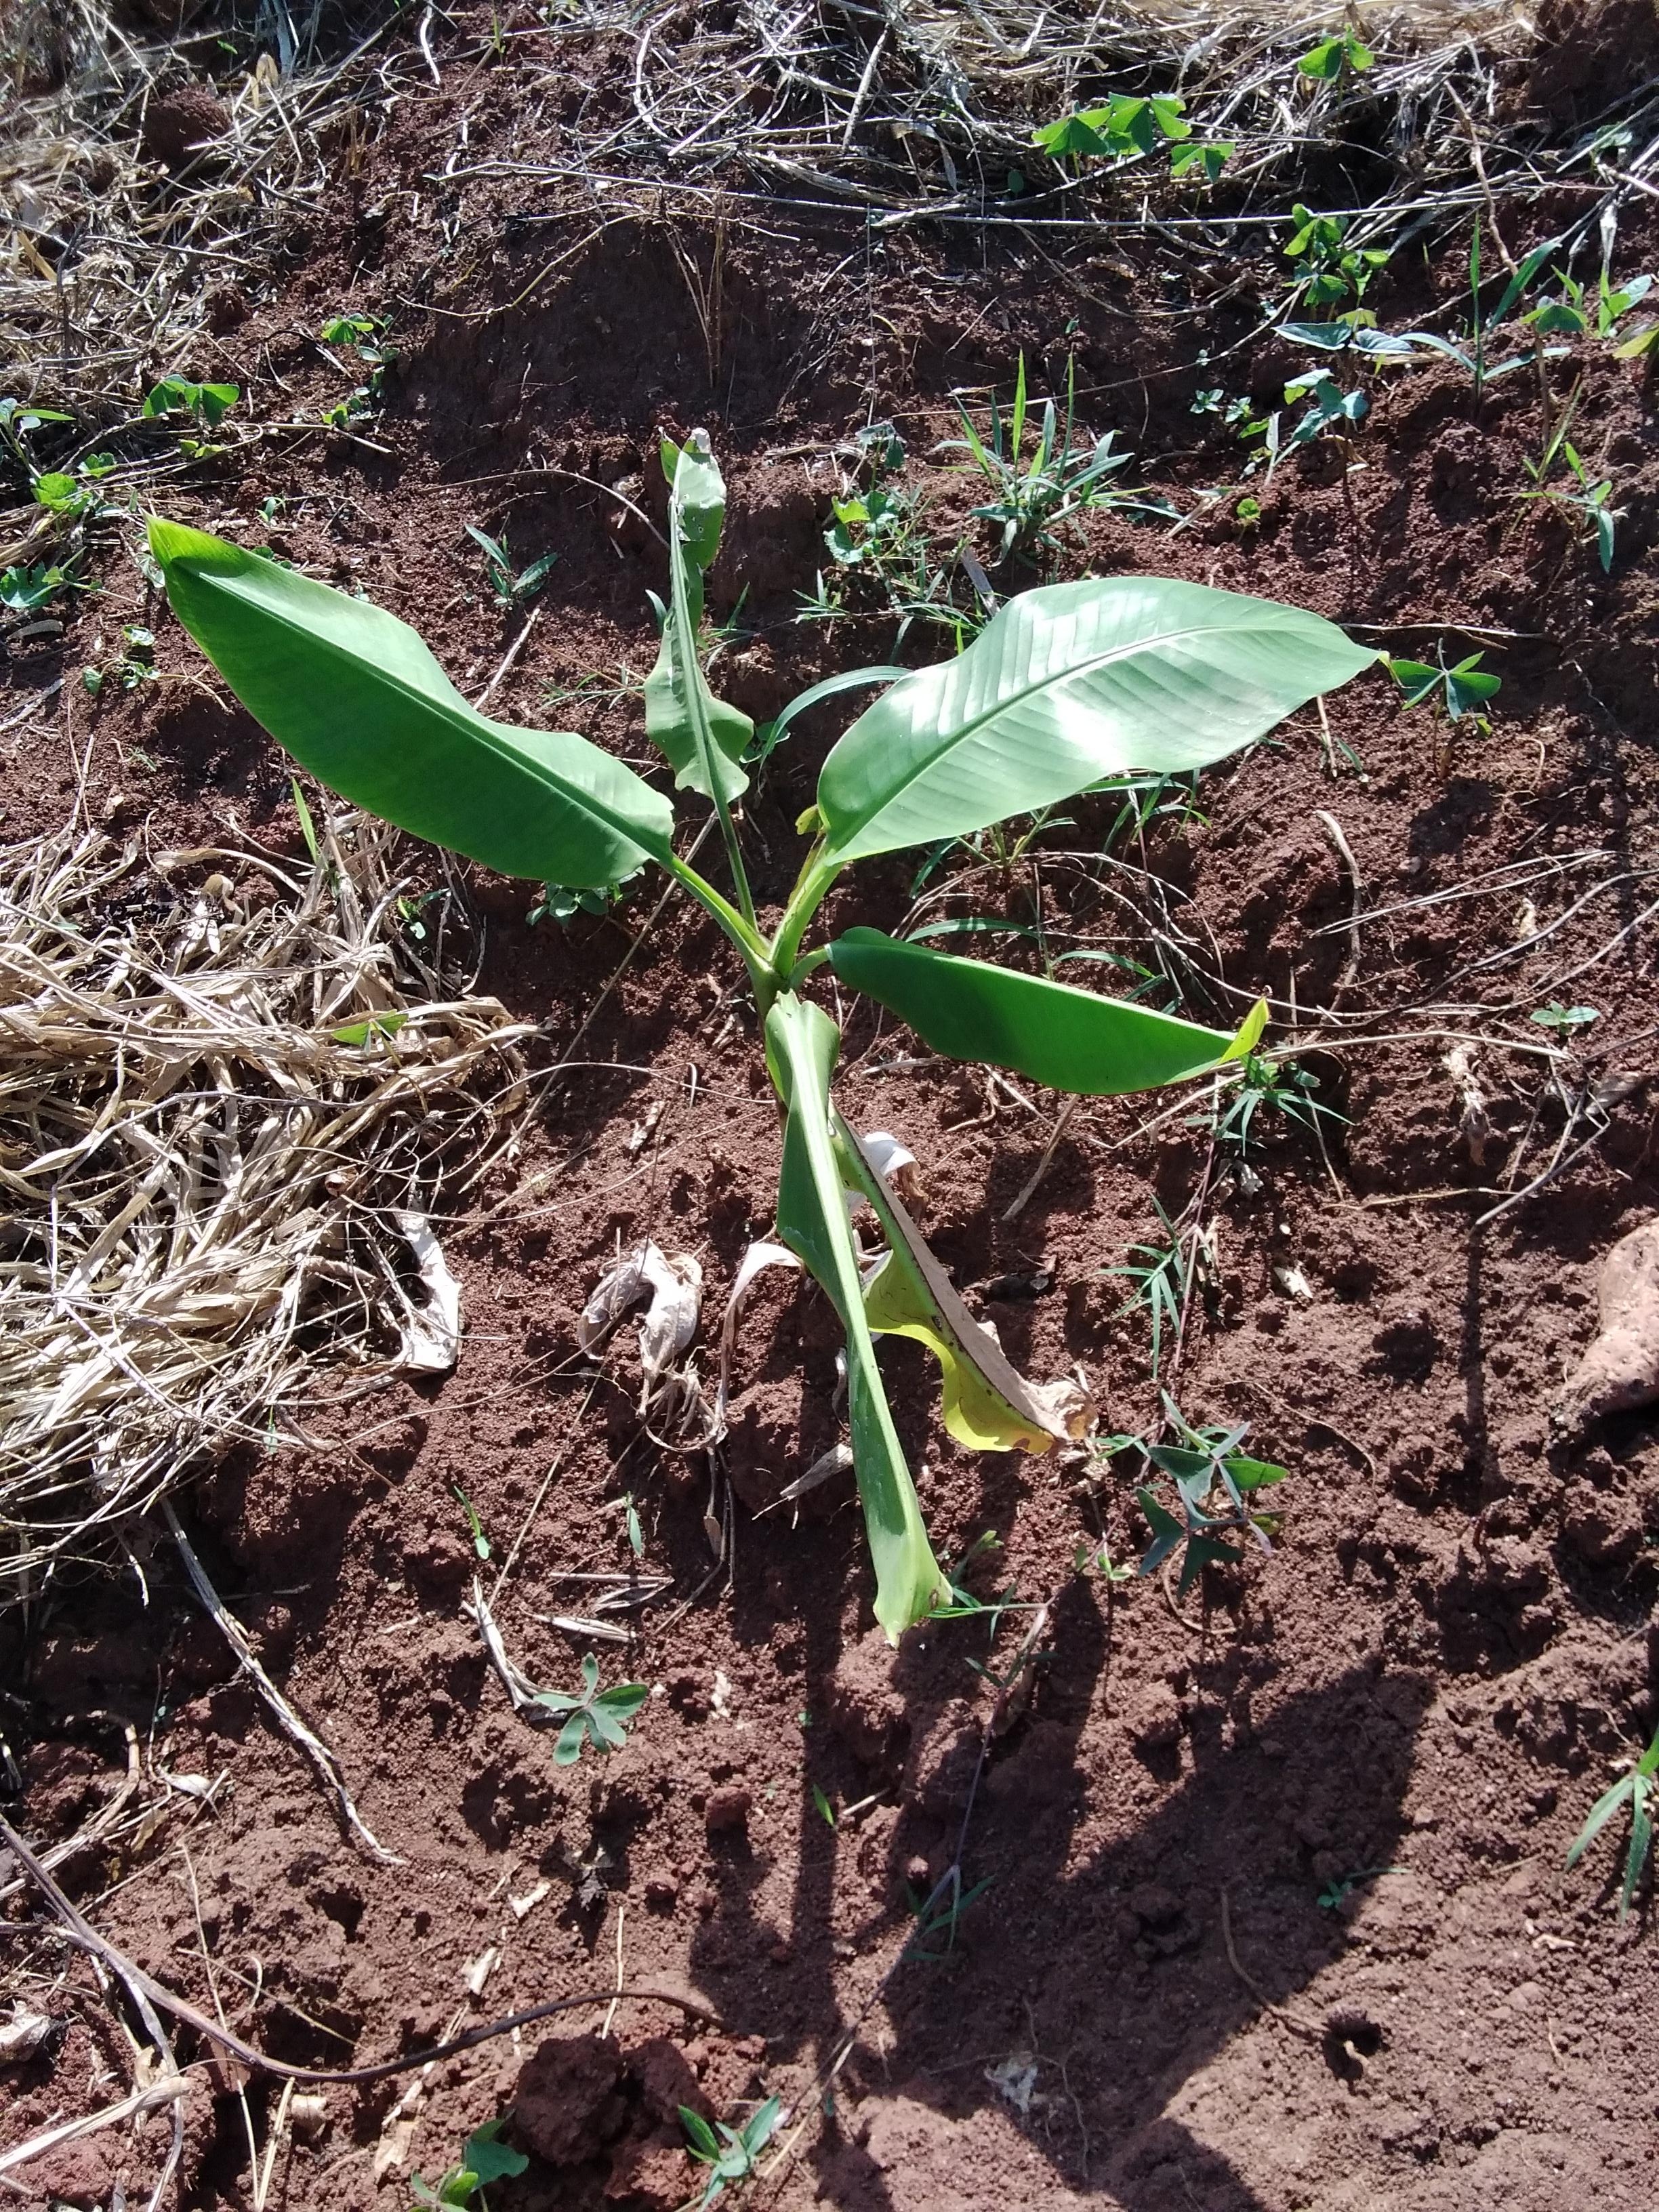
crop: banana
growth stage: vegetative
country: Tanzania
